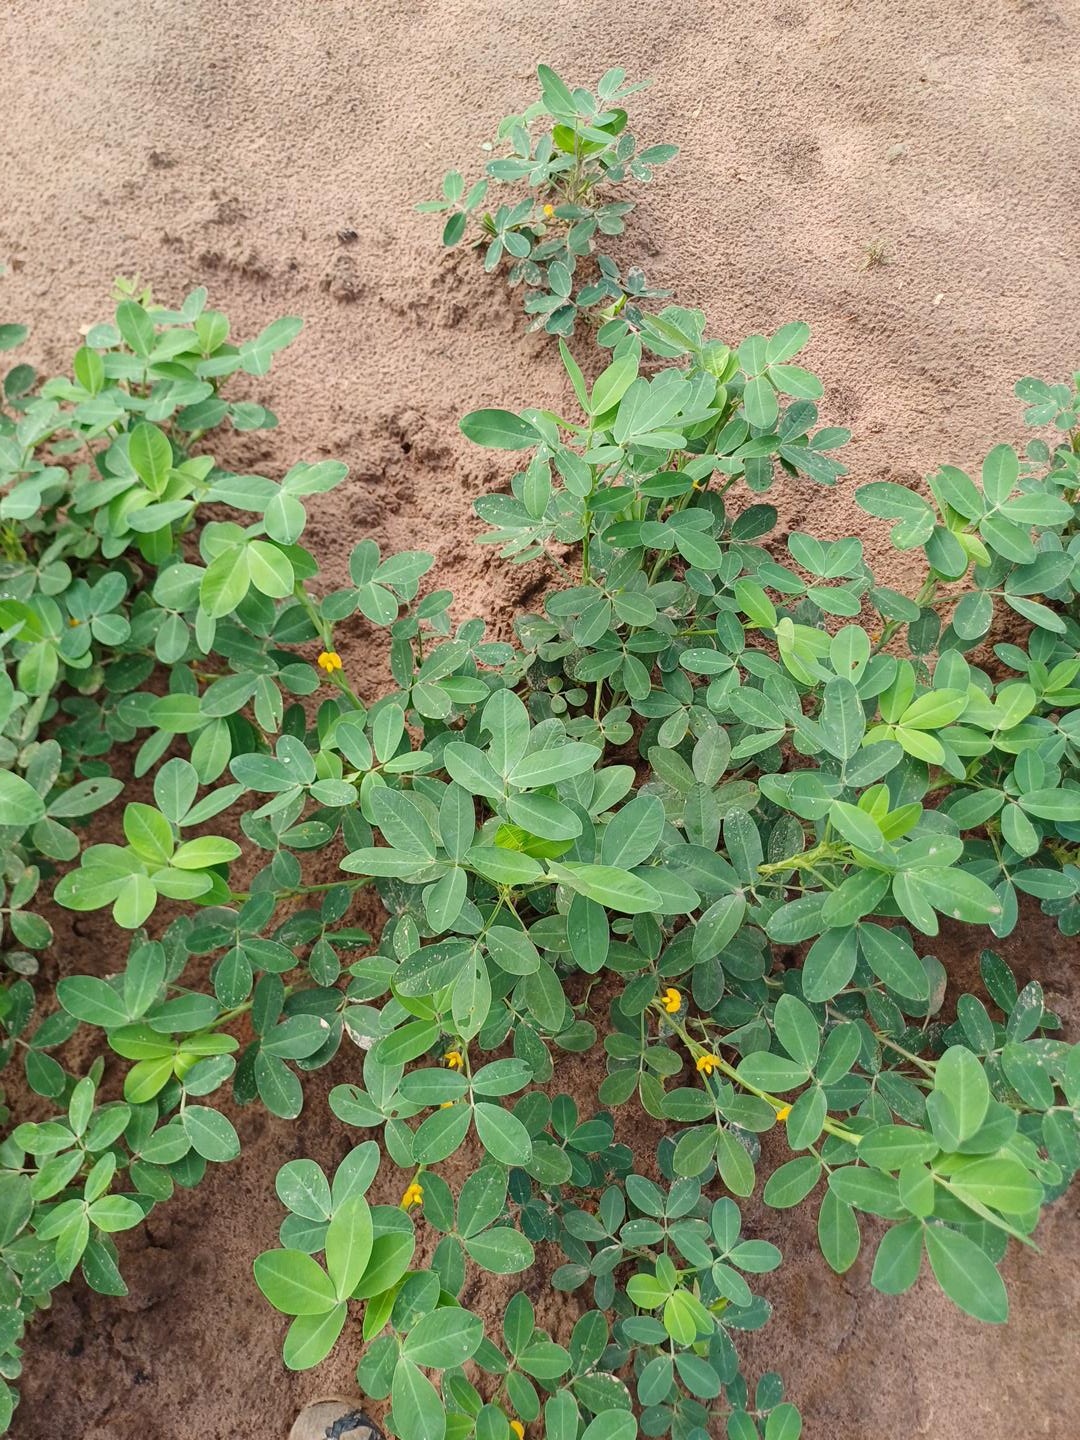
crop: groundnut
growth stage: flowering
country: Senegal
